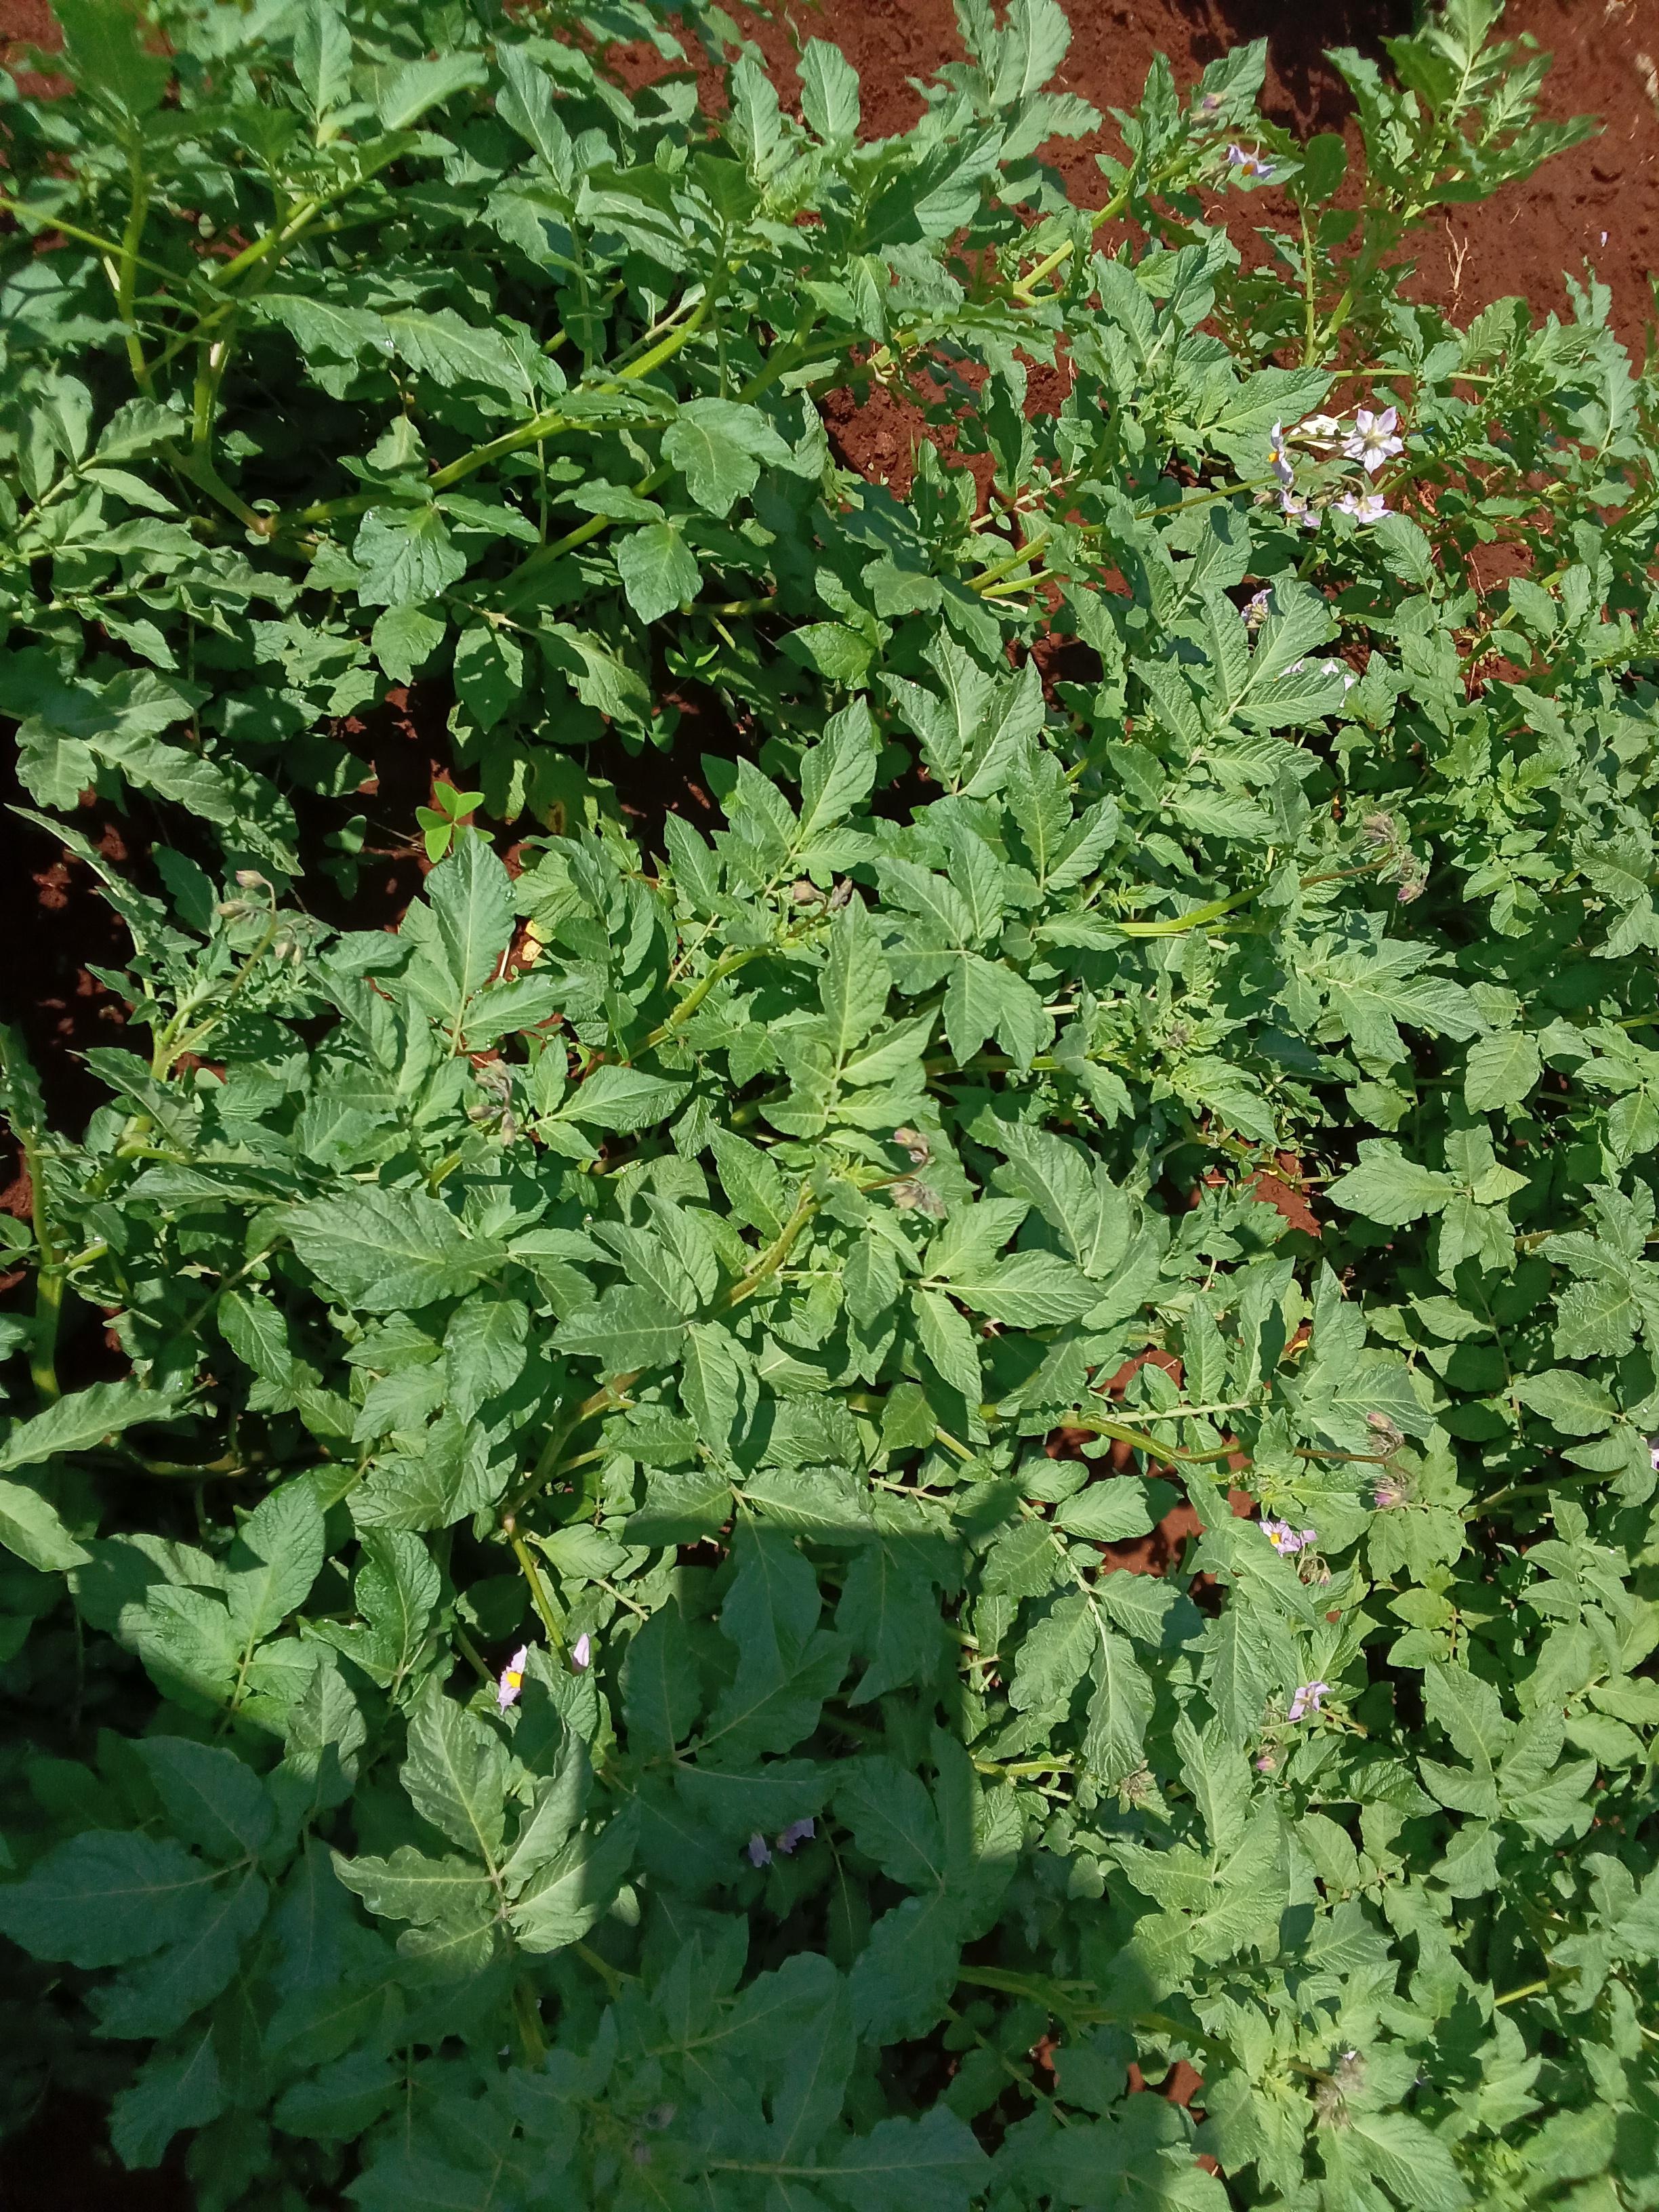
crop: potato
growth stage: flowering
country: Kenya
